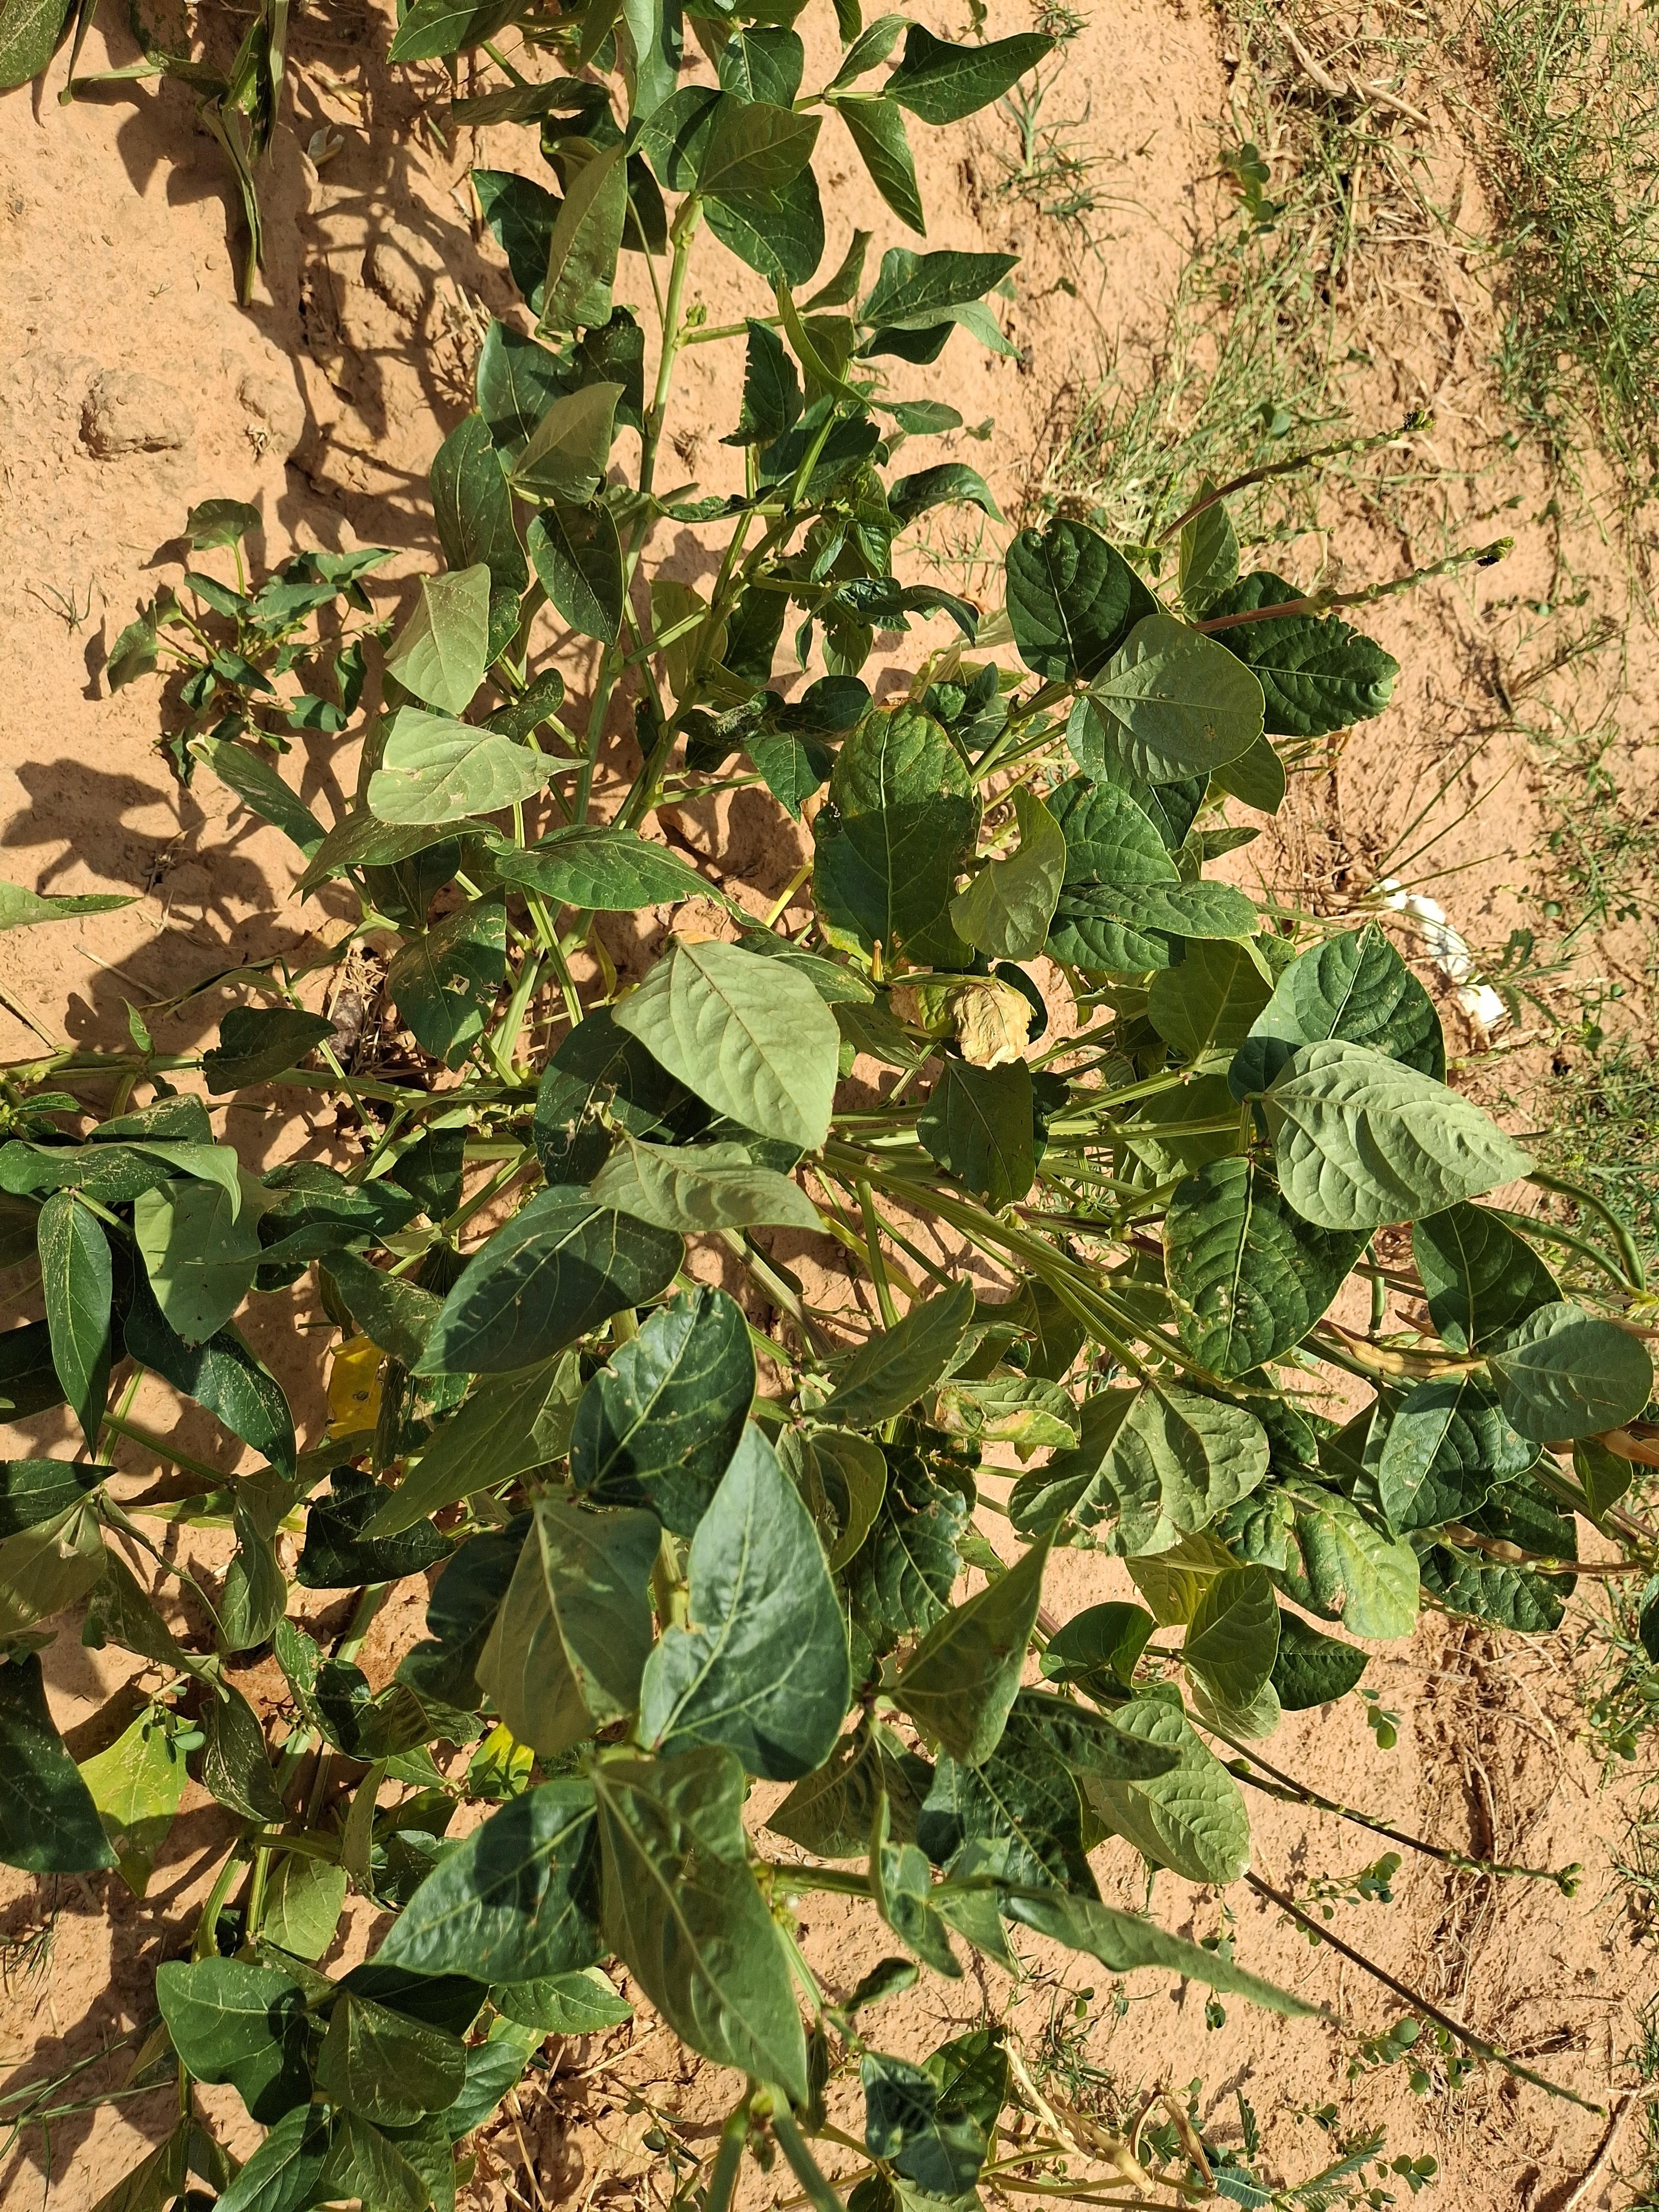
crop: cowpea
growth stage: harvest maturity
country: Nigeria
